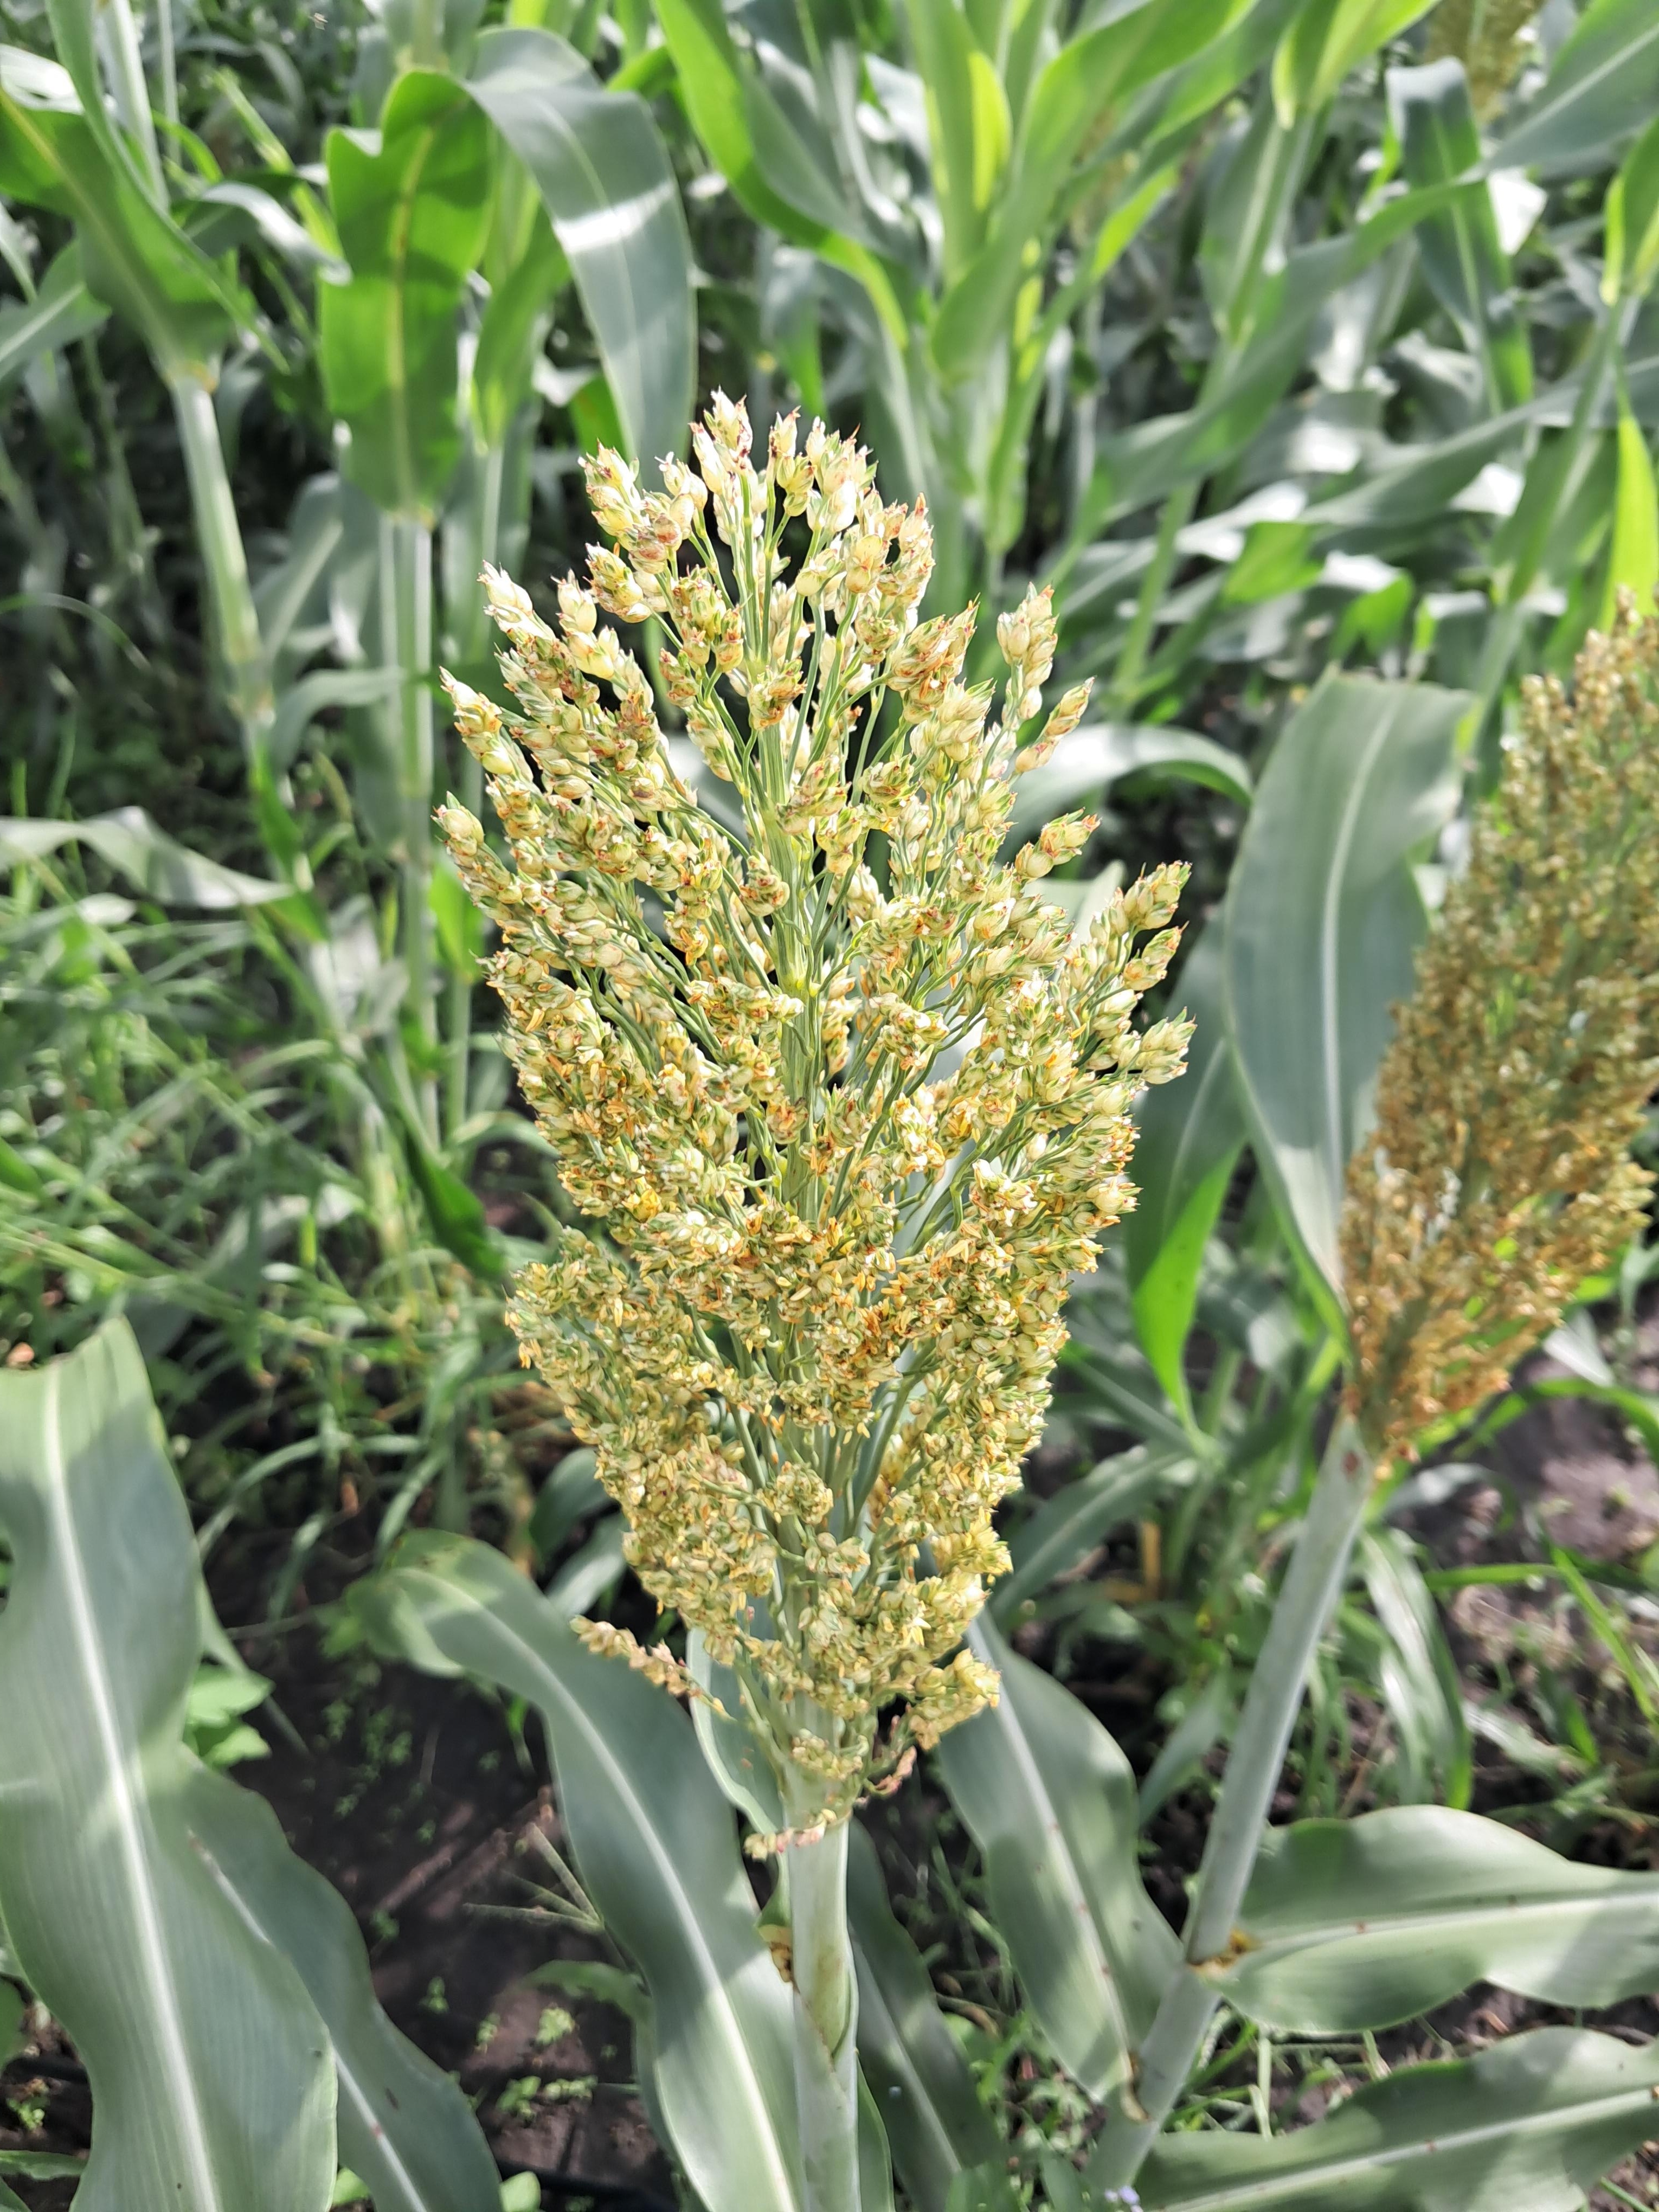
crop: sorghum
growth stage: filling grain
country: Tanzania
